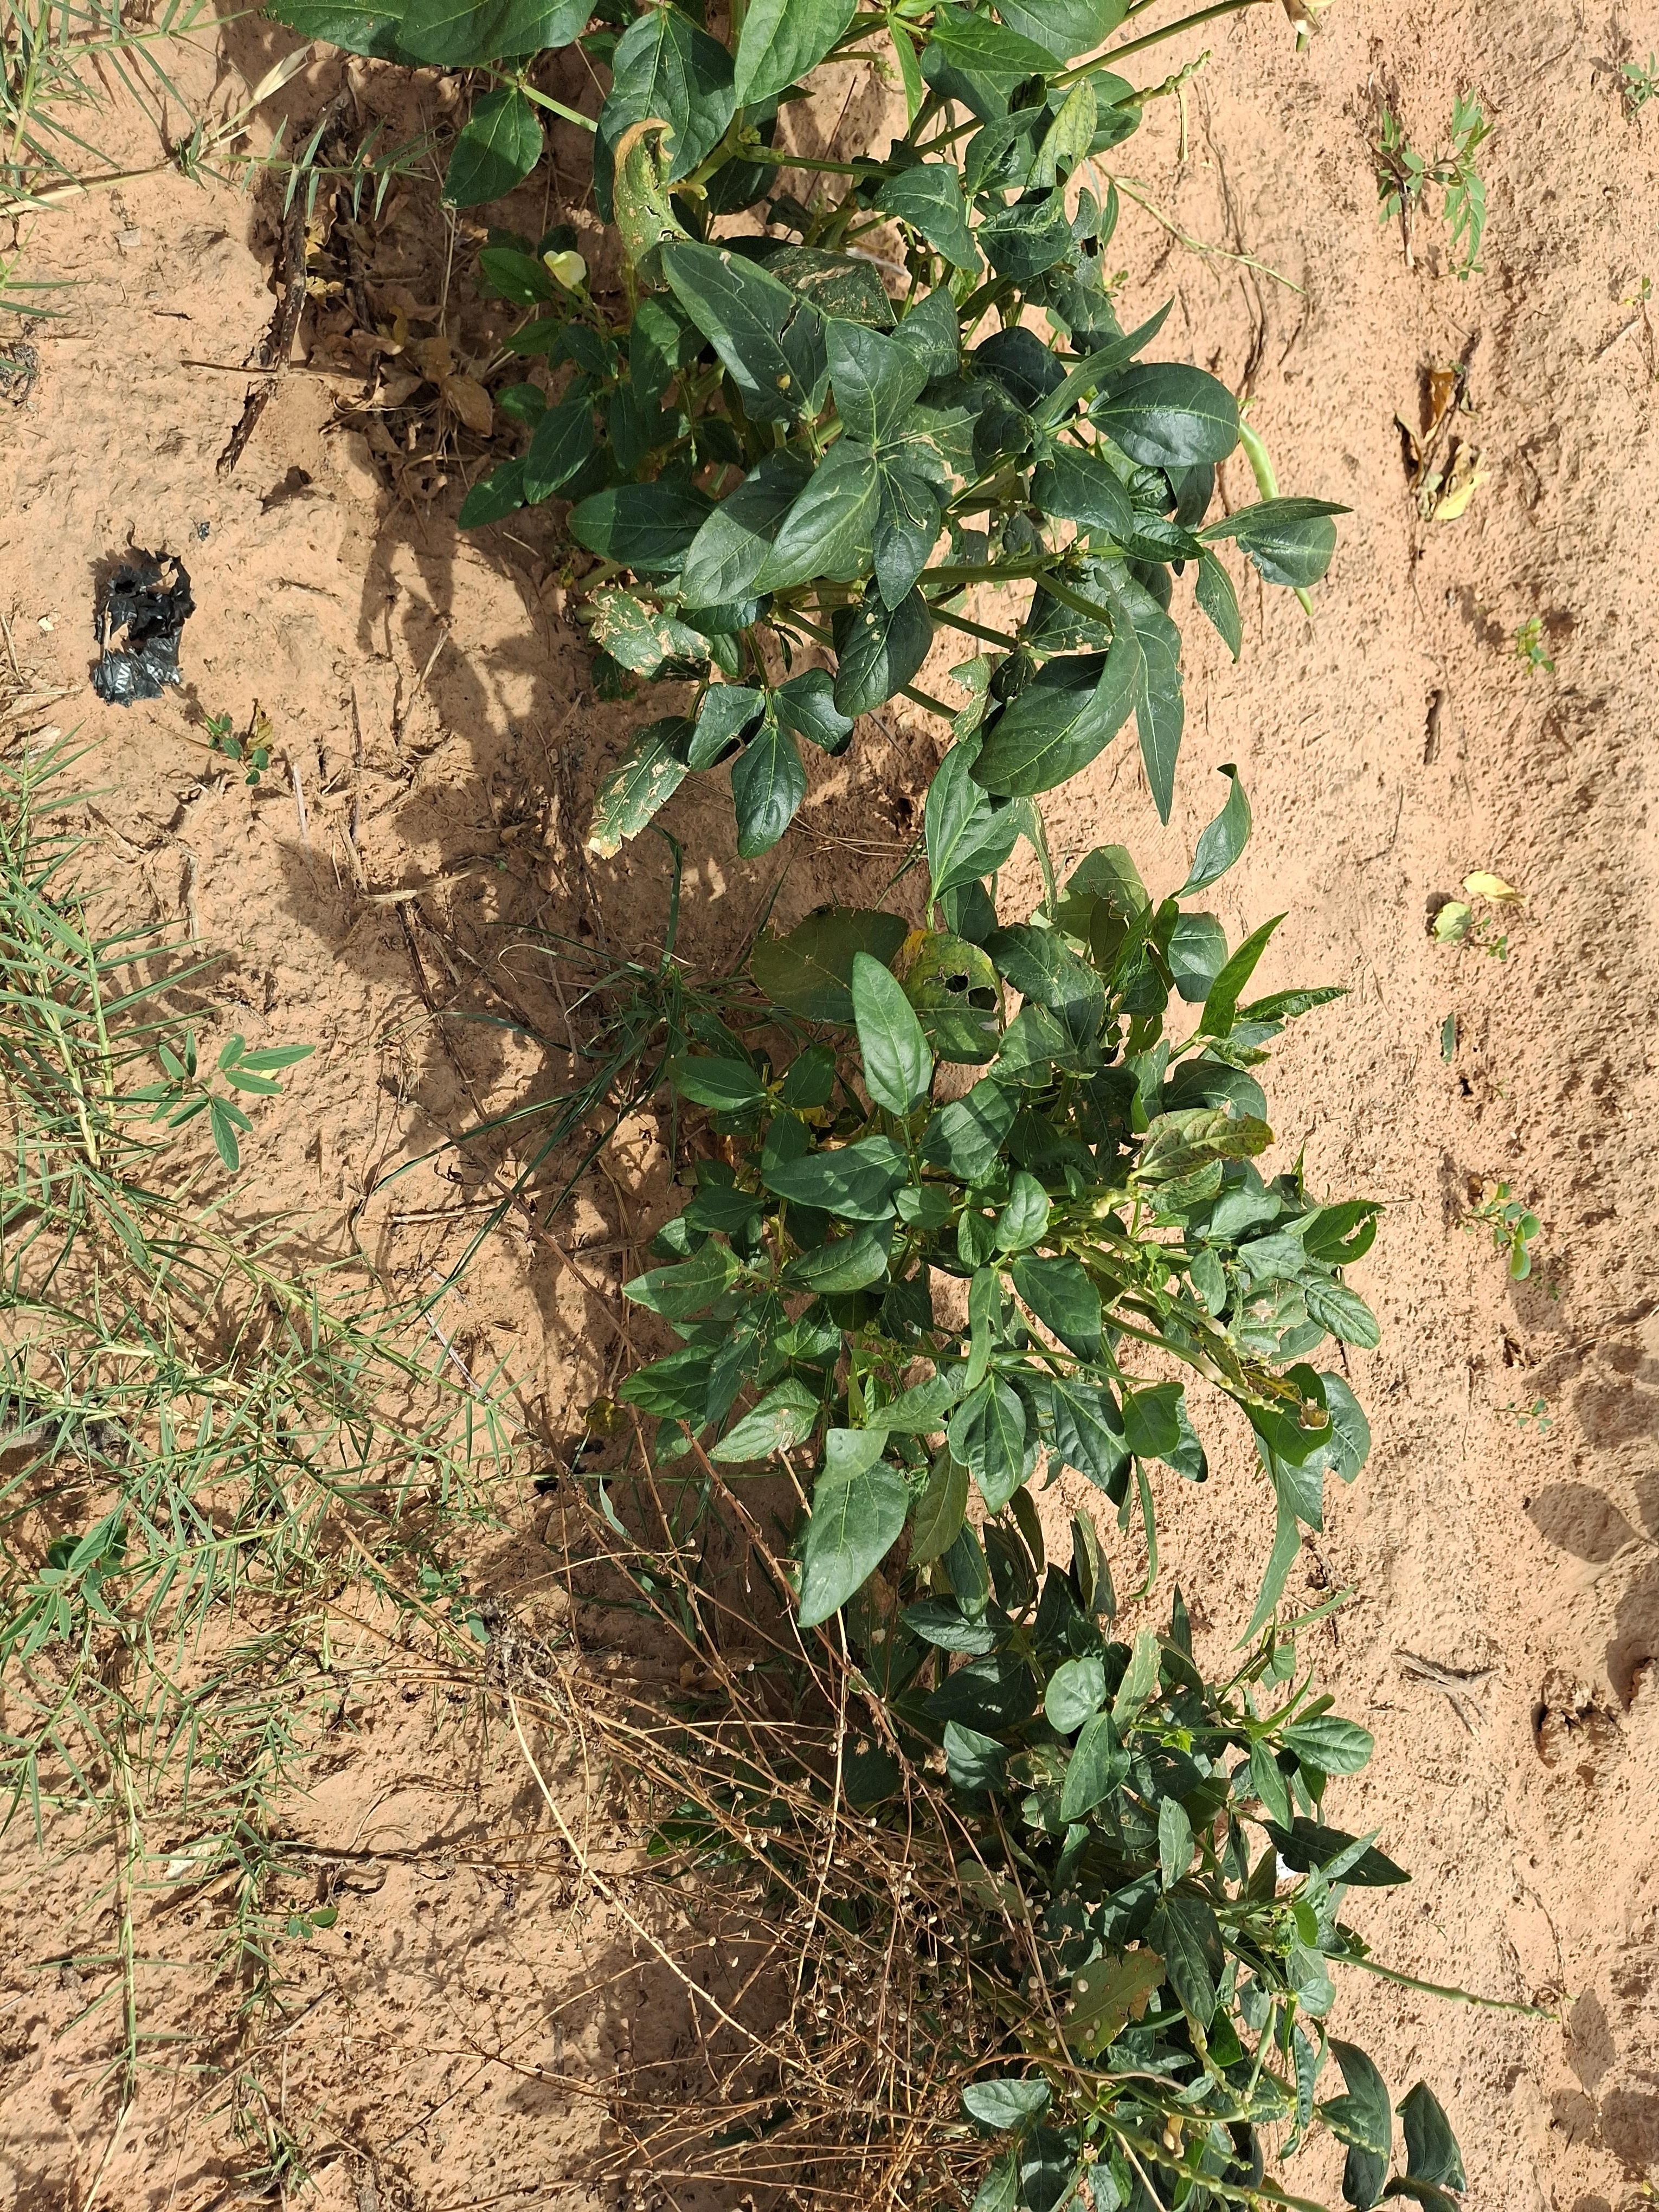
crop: cowpea
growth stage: harvest maturity
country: Nigeria
